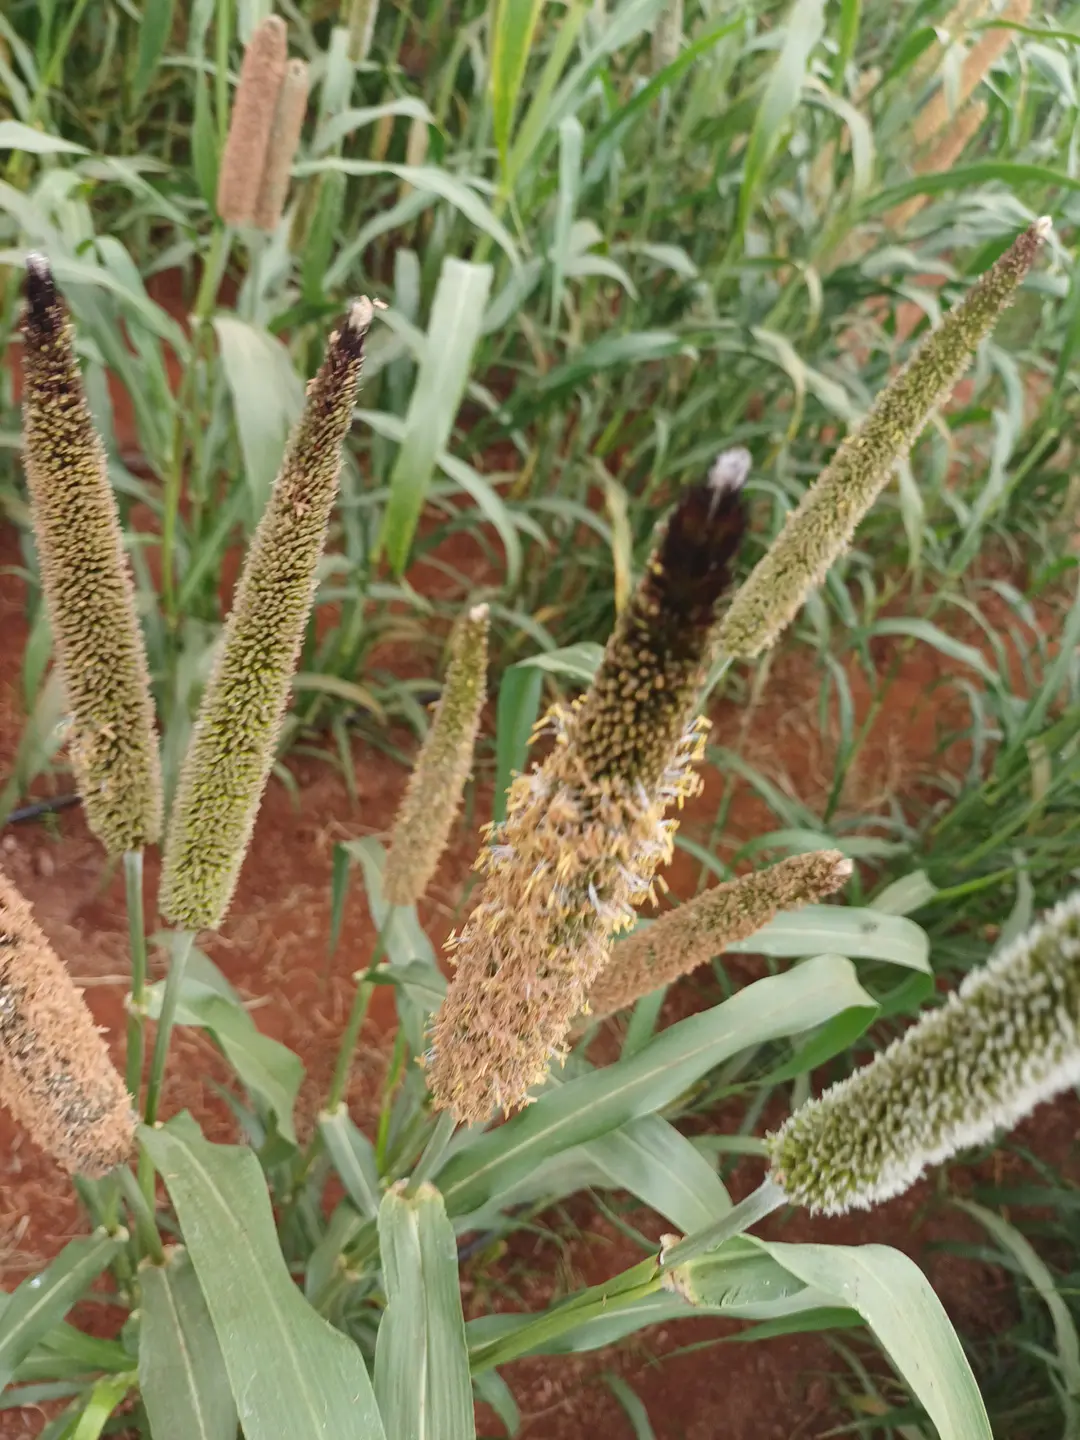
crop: pearl millet
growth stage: filling grain
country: Kenya
